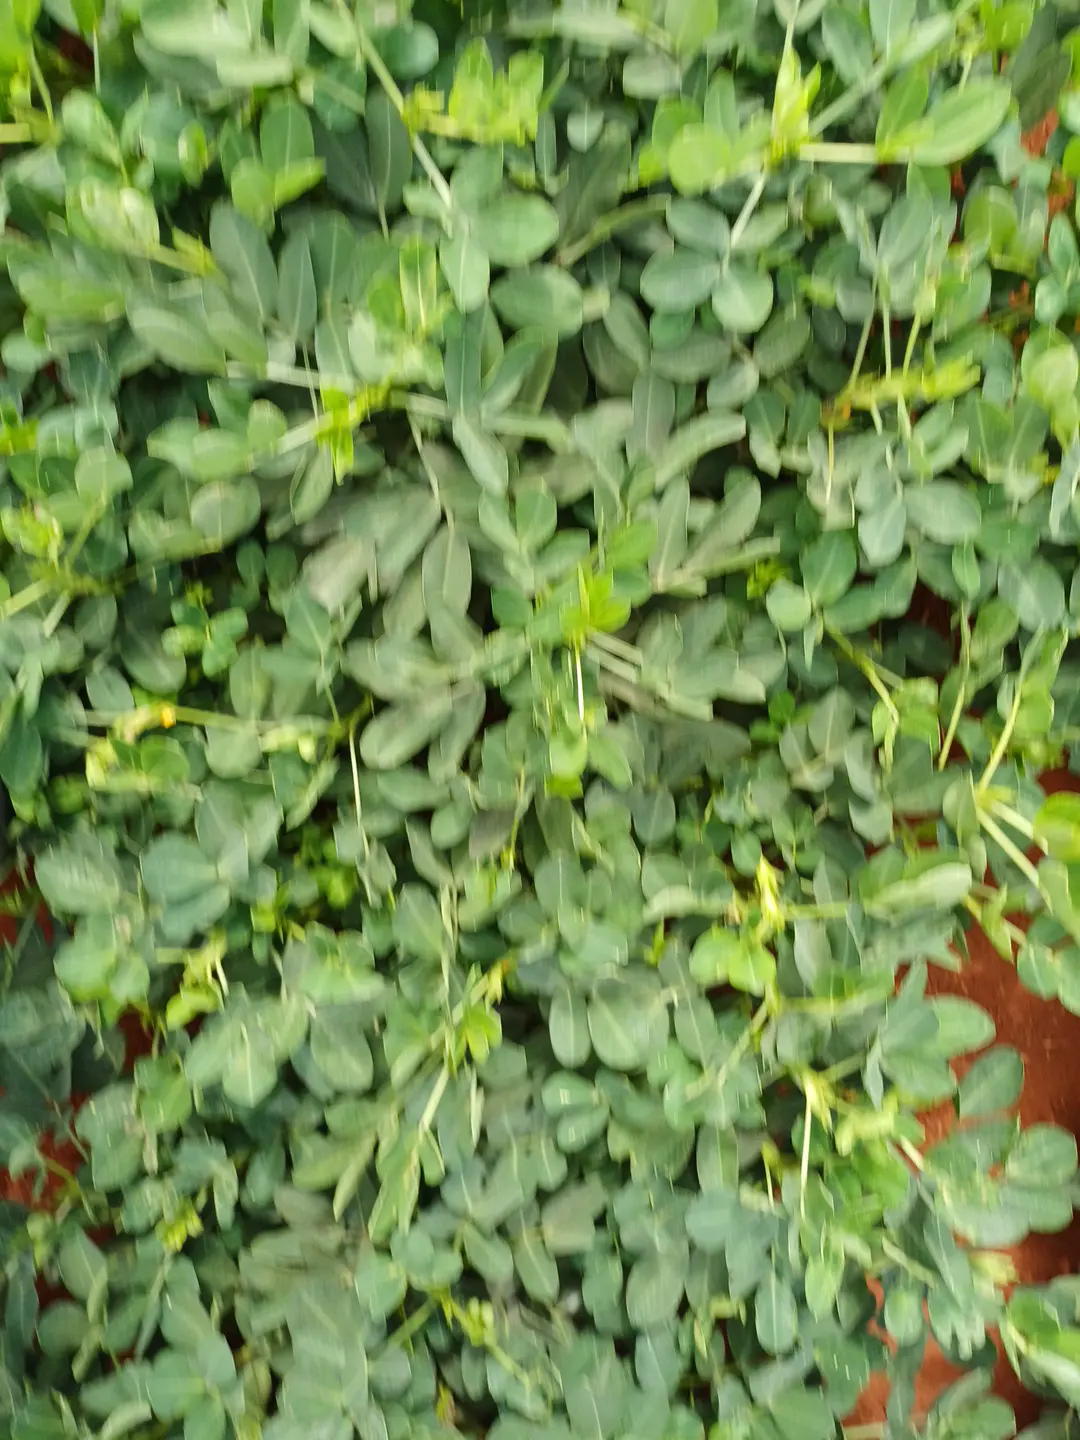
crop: groundnut
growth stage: pegging
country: Kenya
